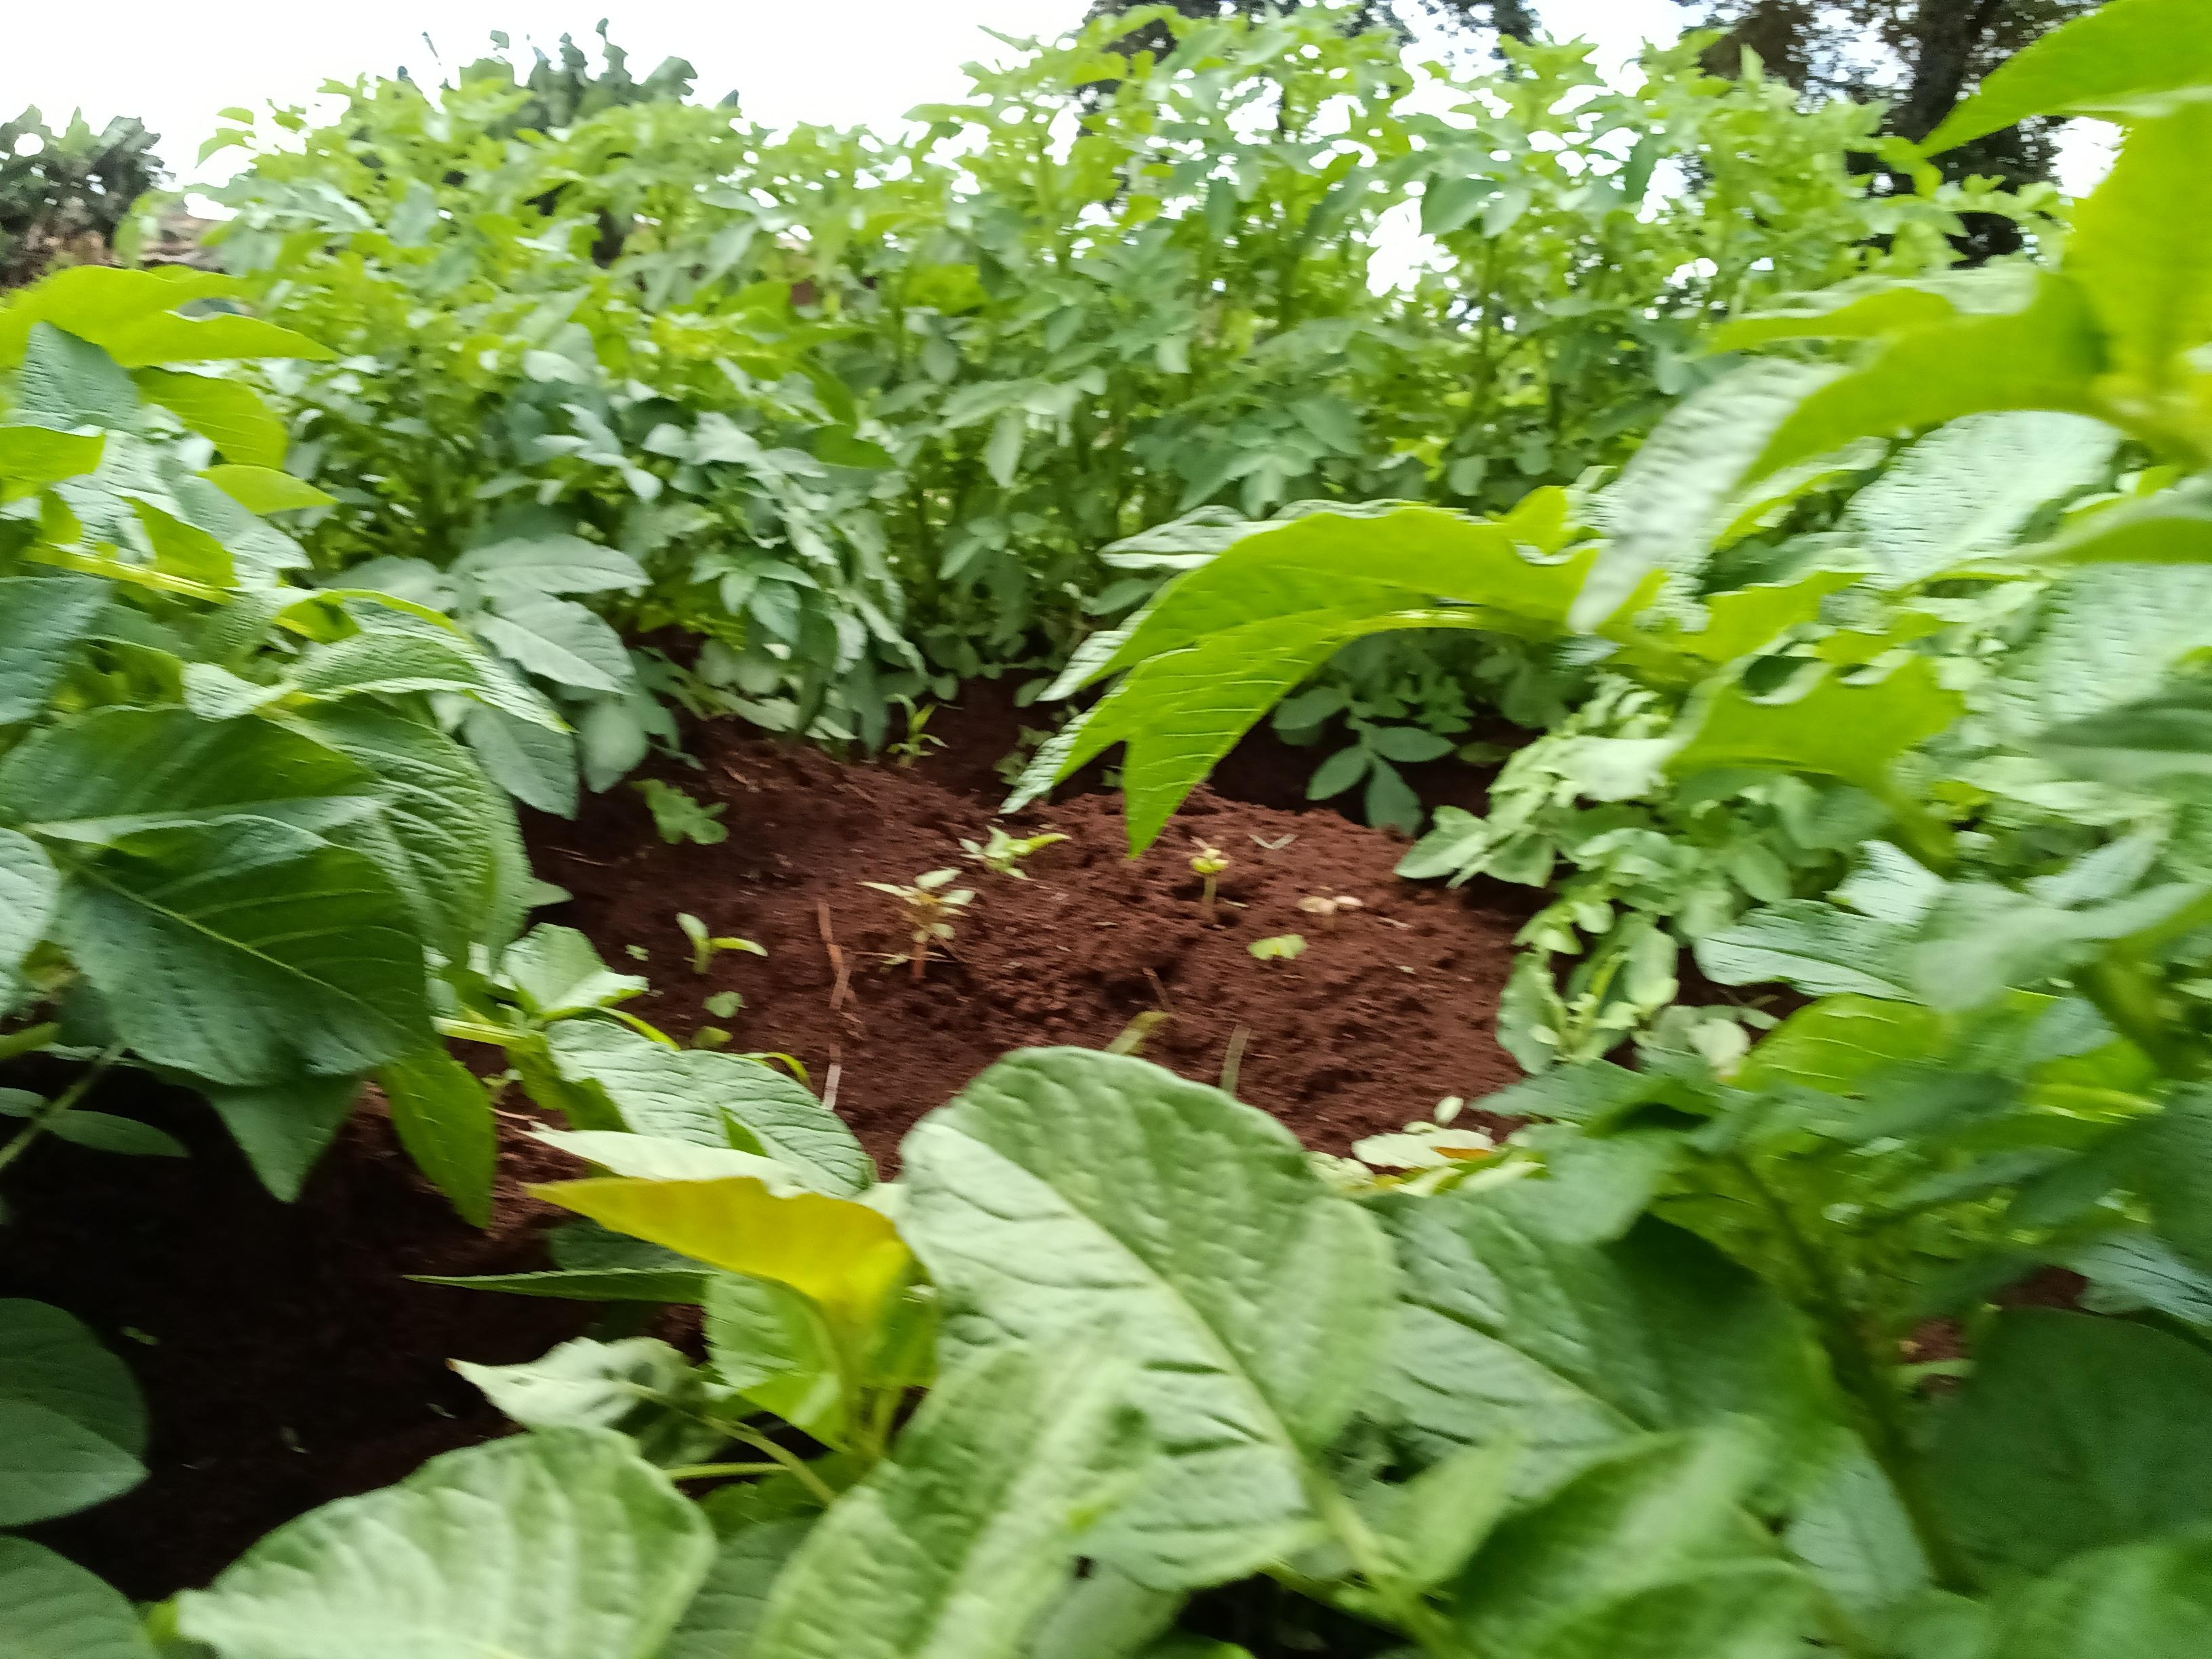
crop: potato
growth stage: vegetative
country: Kenya
